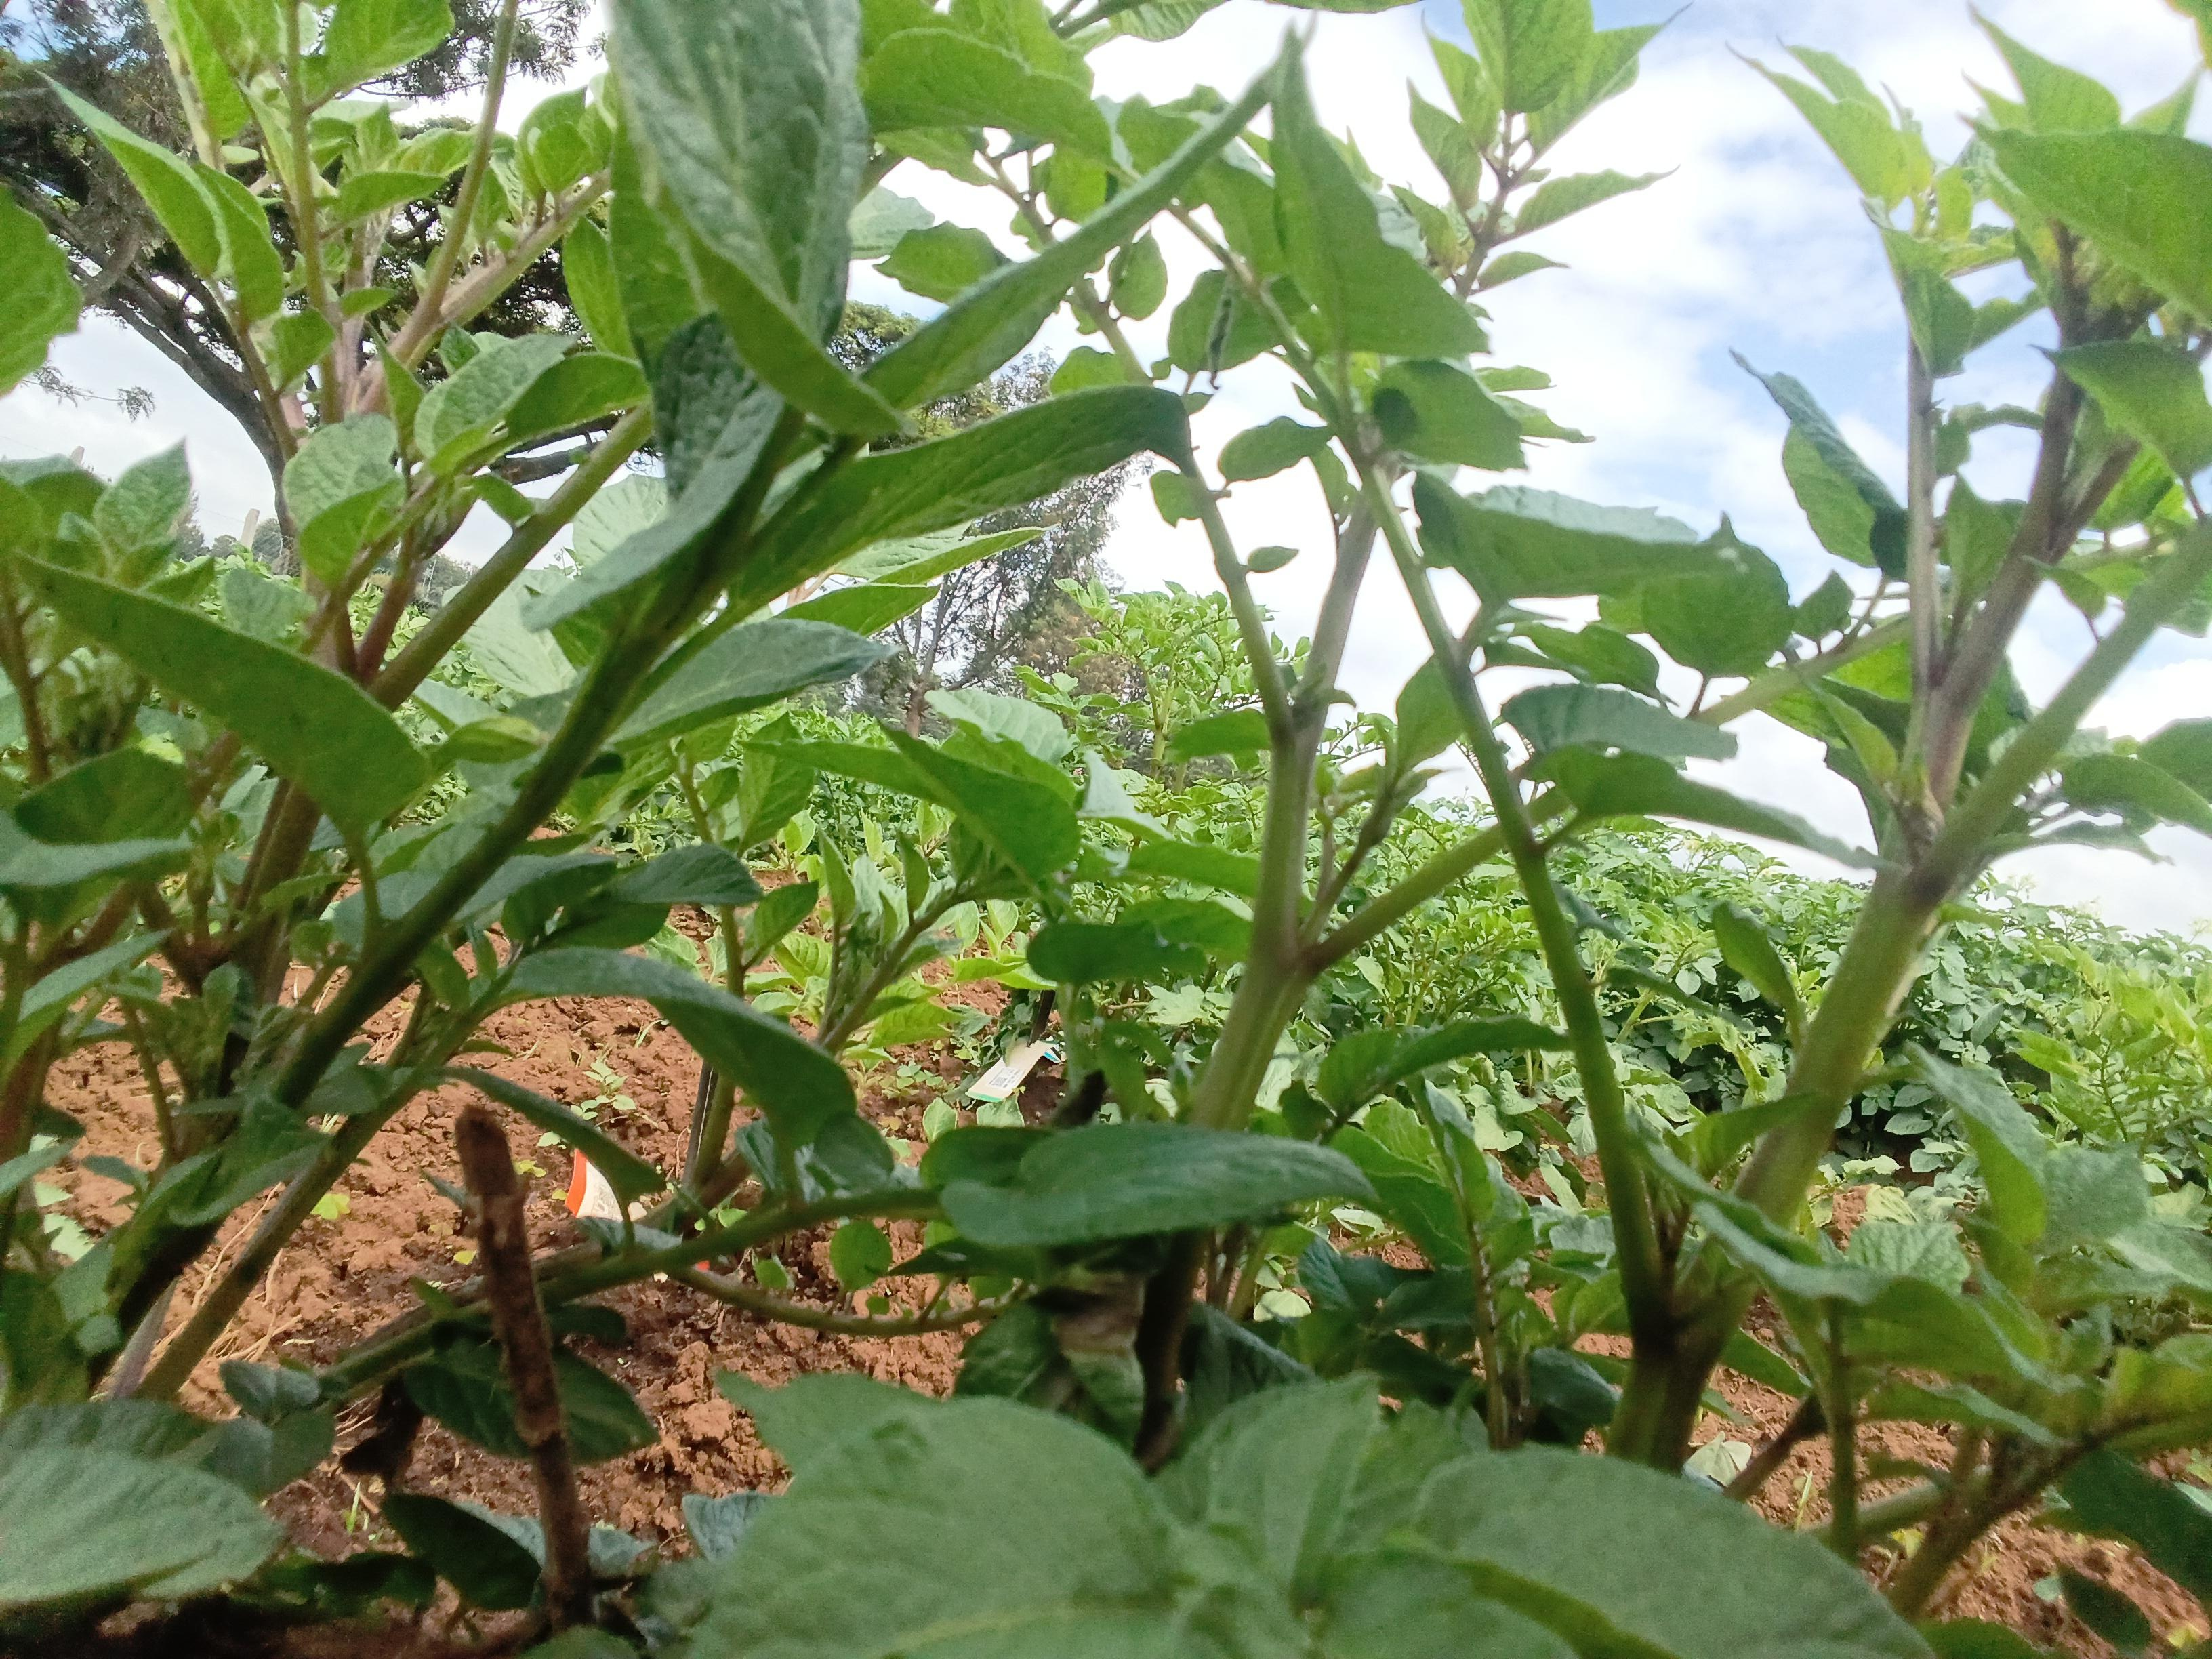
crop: potato
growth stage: vegetative
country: Kenya
